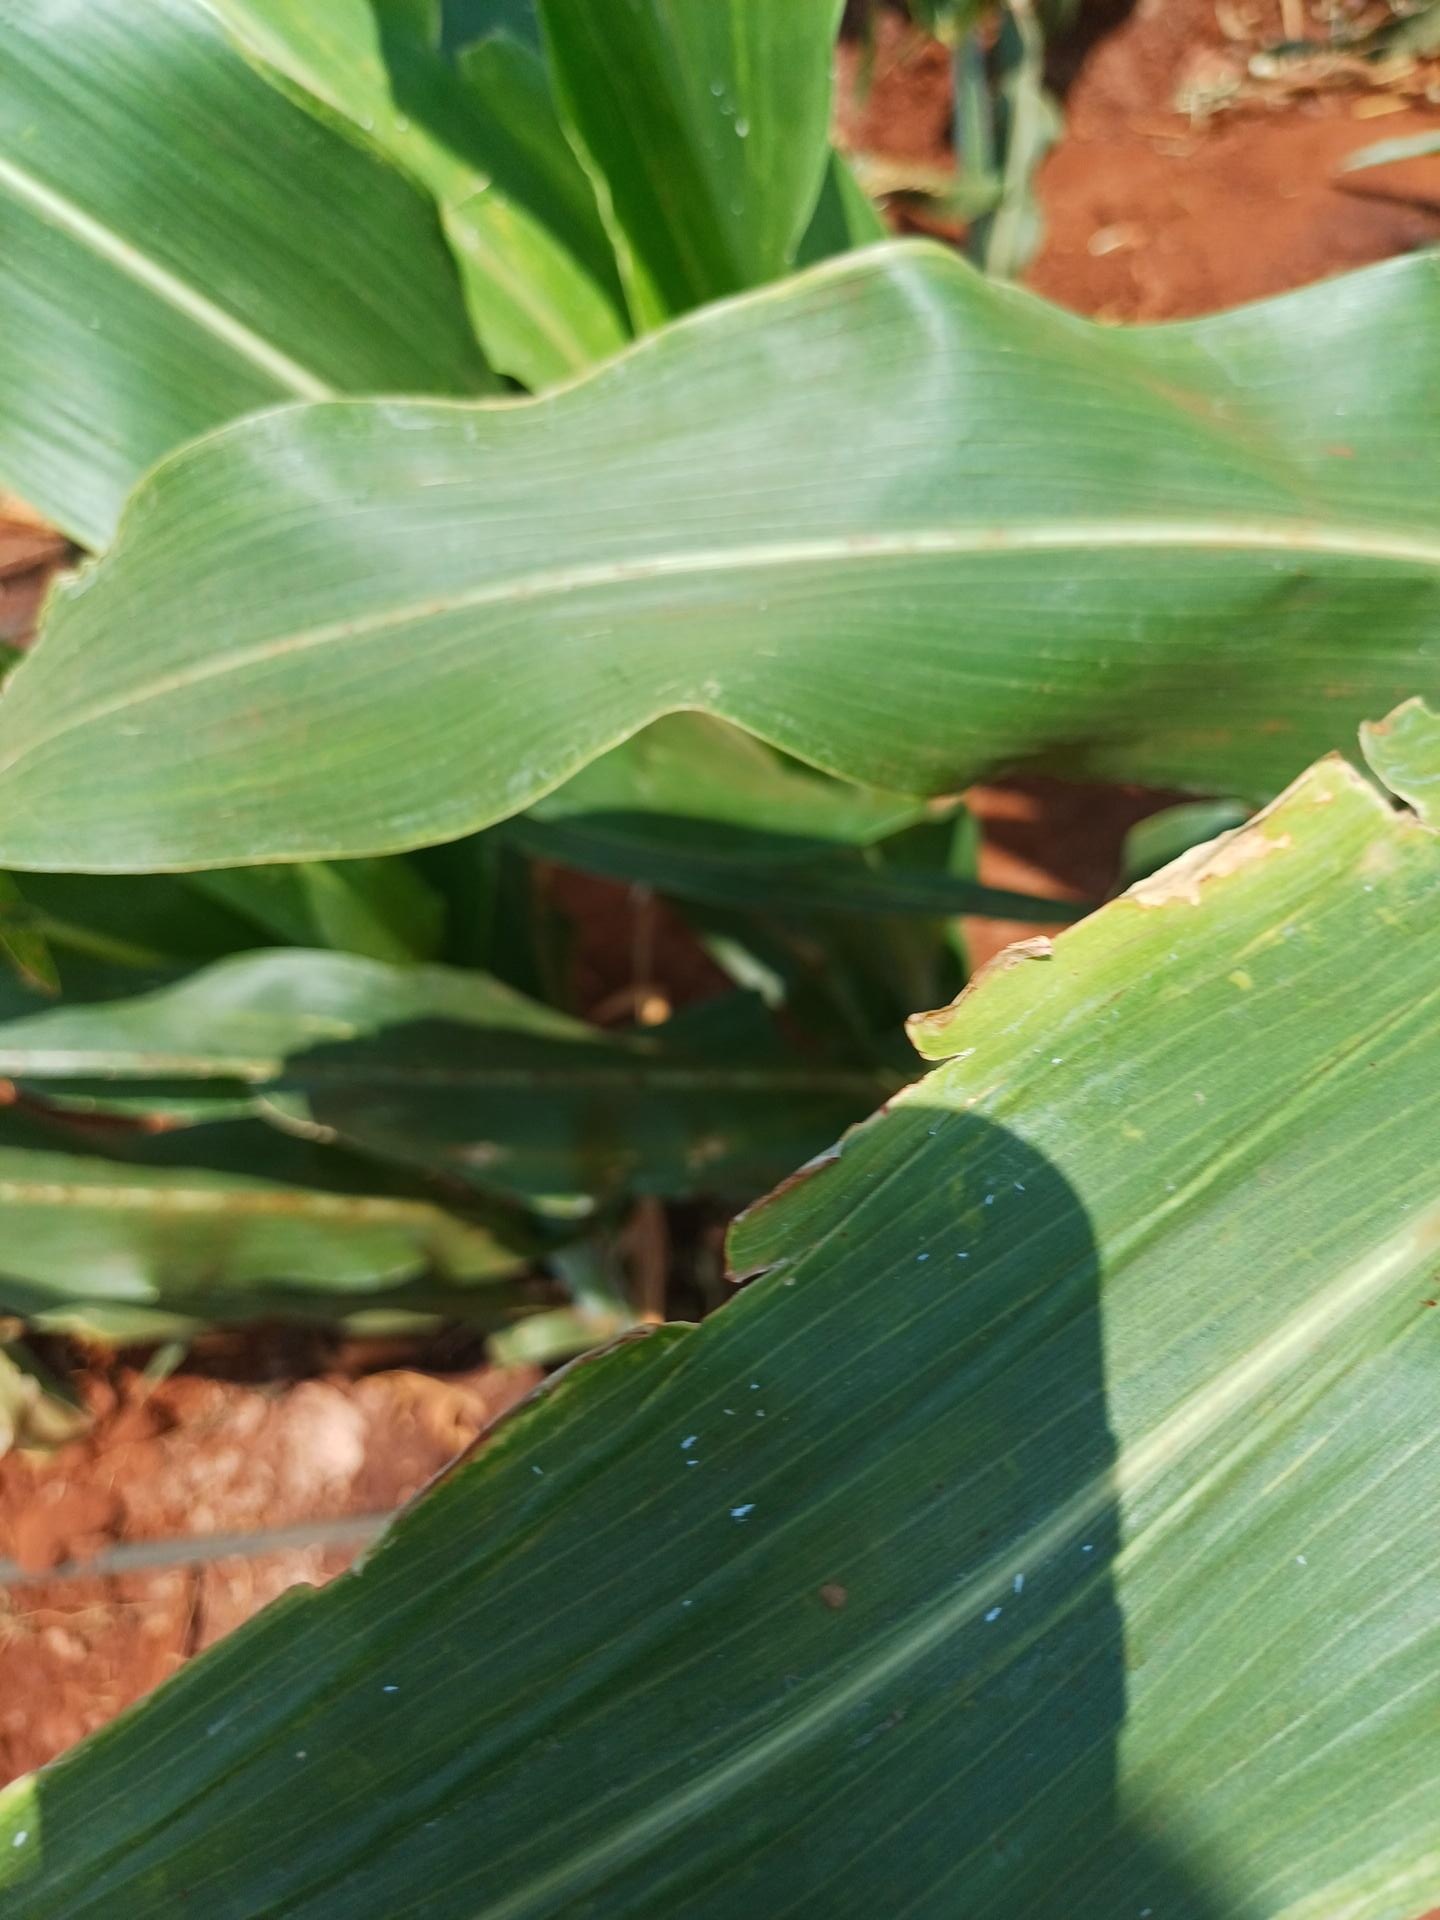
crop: sorghum
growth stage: vegetative
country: Kenya
